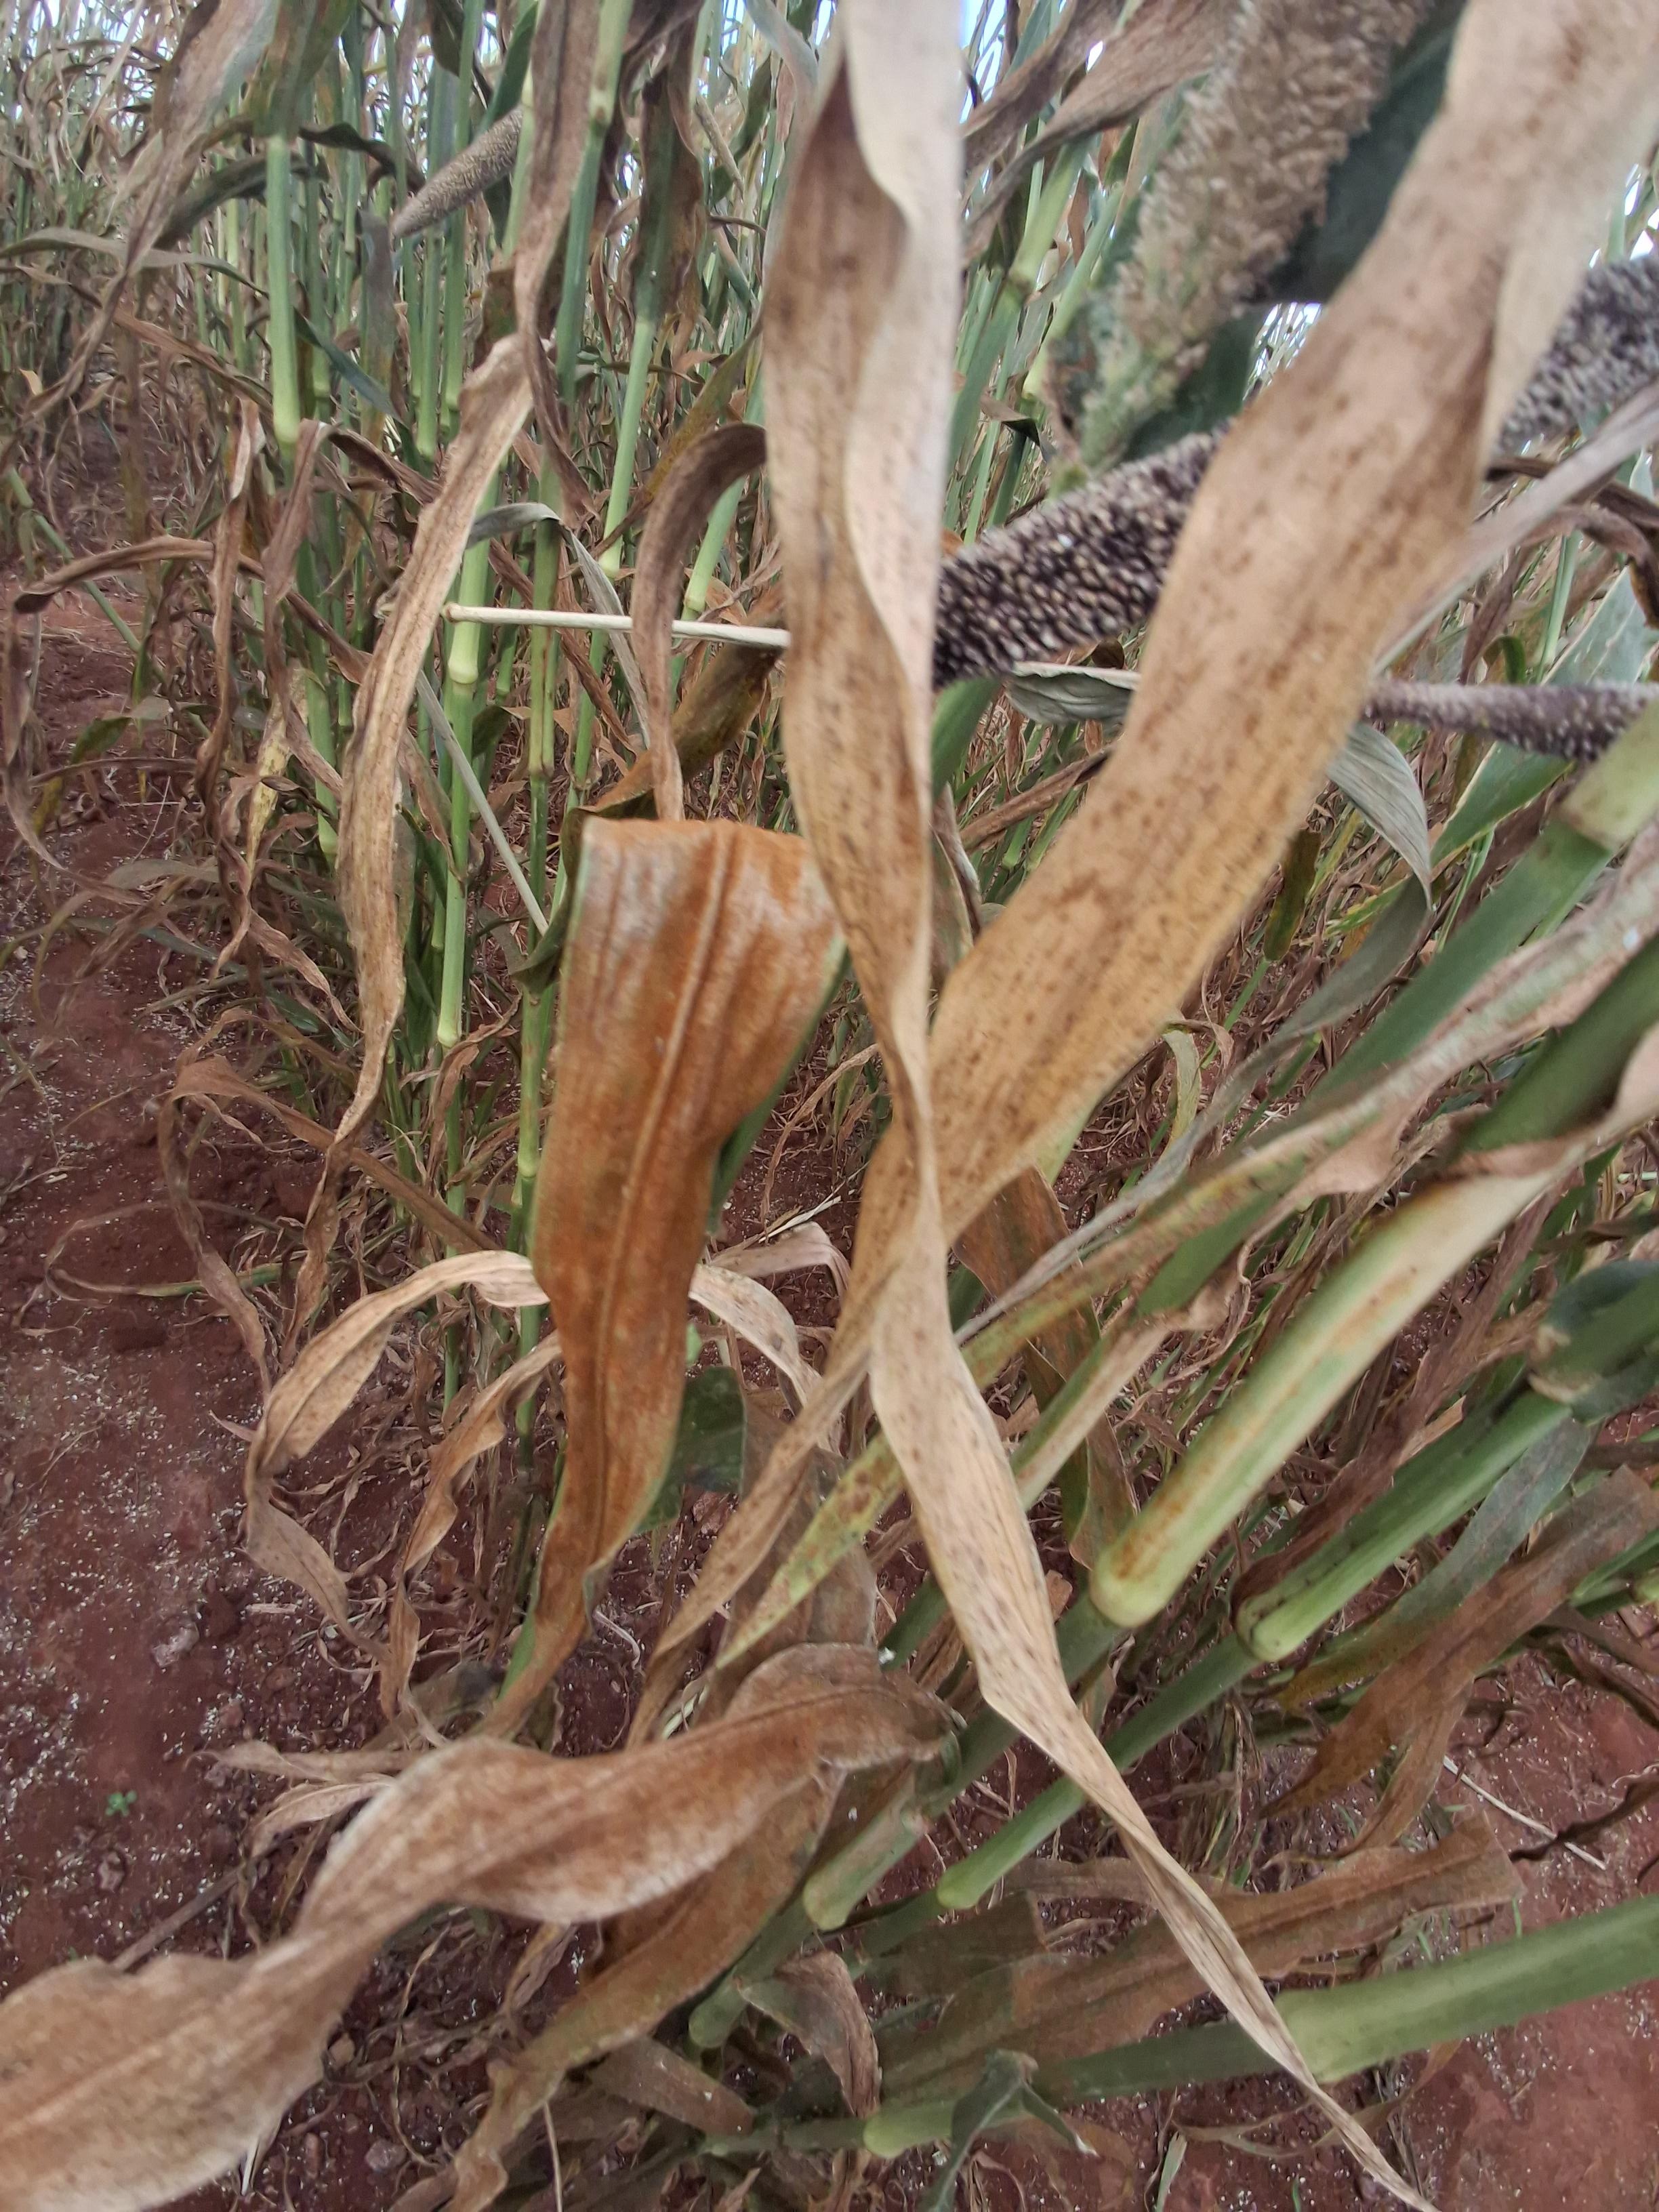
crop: pearl millet
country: Kenya
